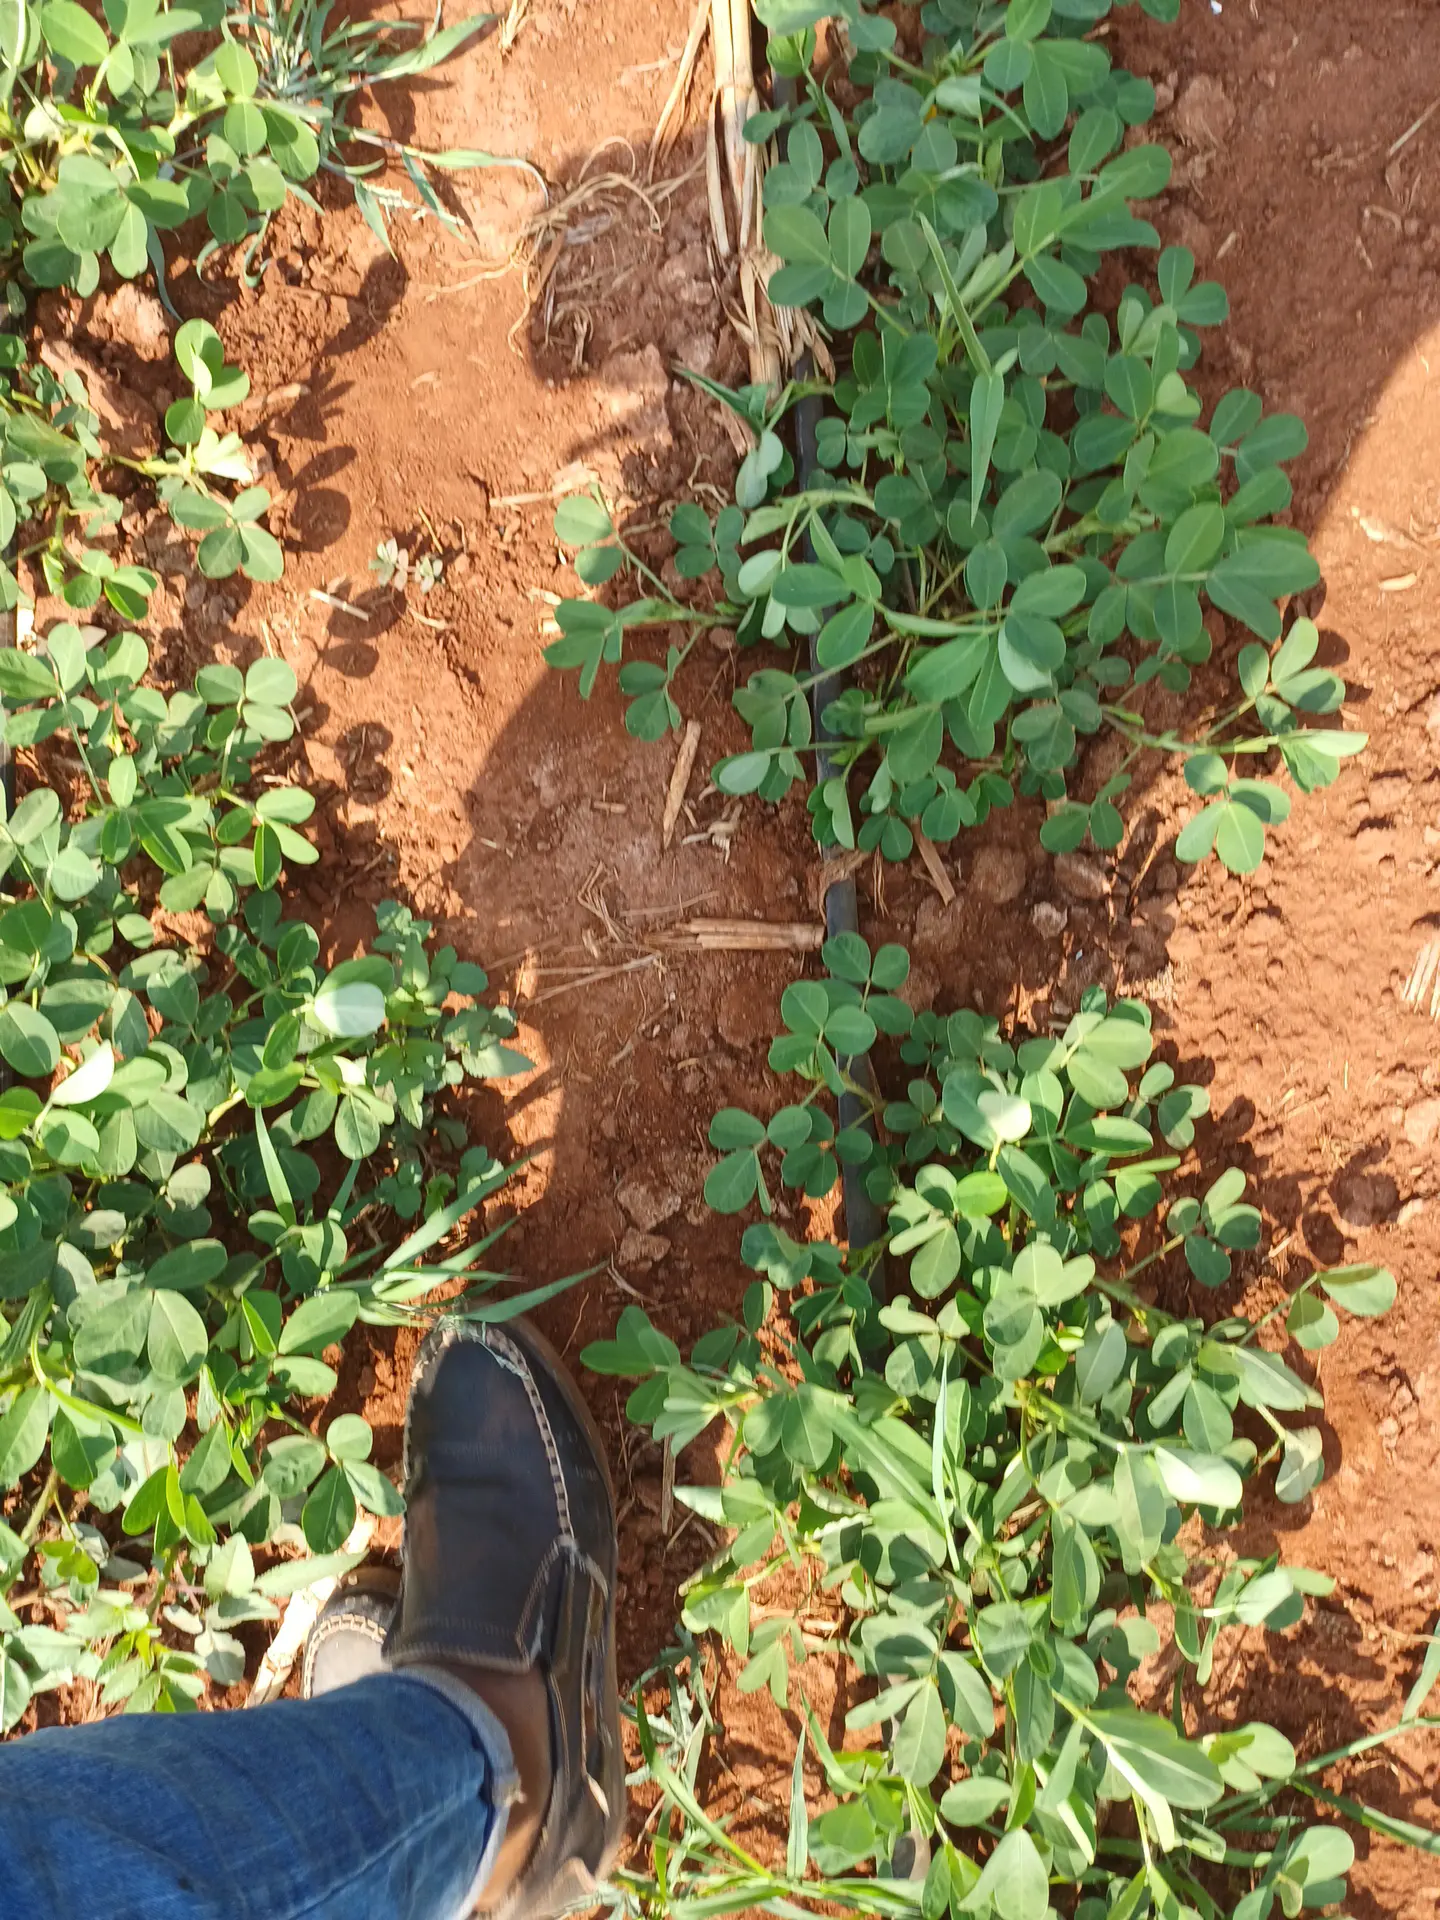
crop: groundnut
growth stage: vegetative
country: Kenya
